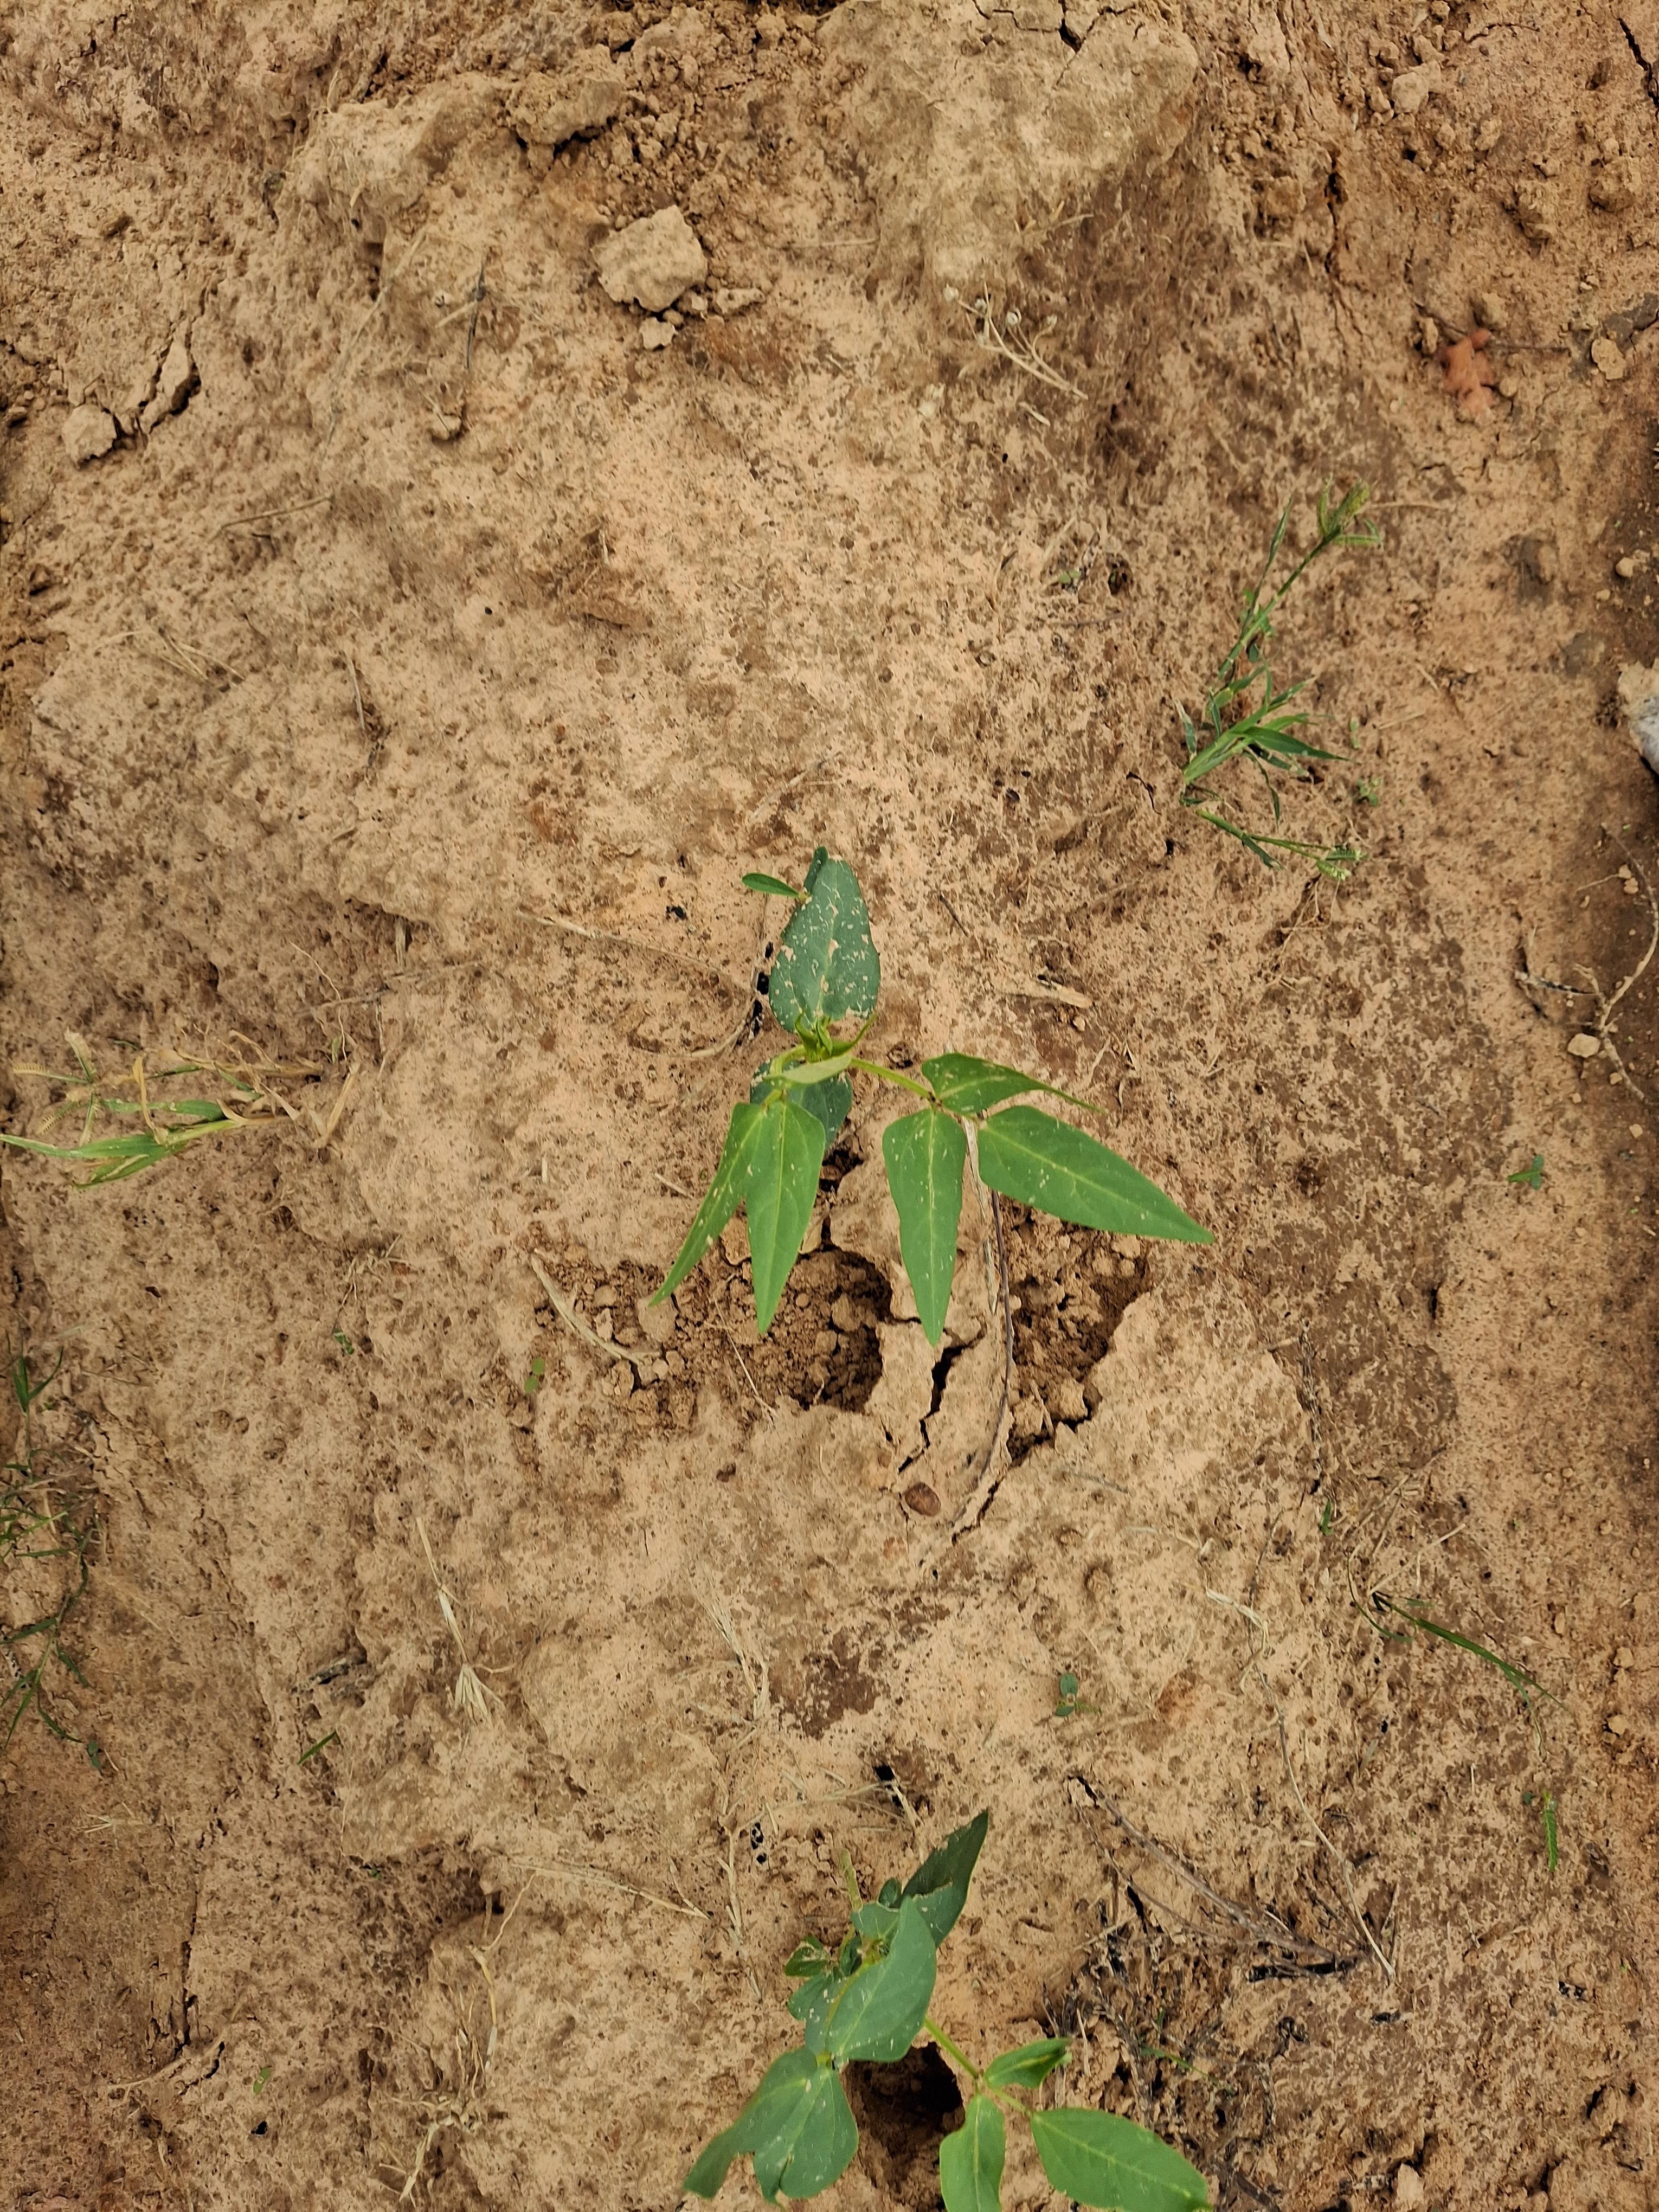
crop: cowpea
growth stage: emergence
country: Nigeria
